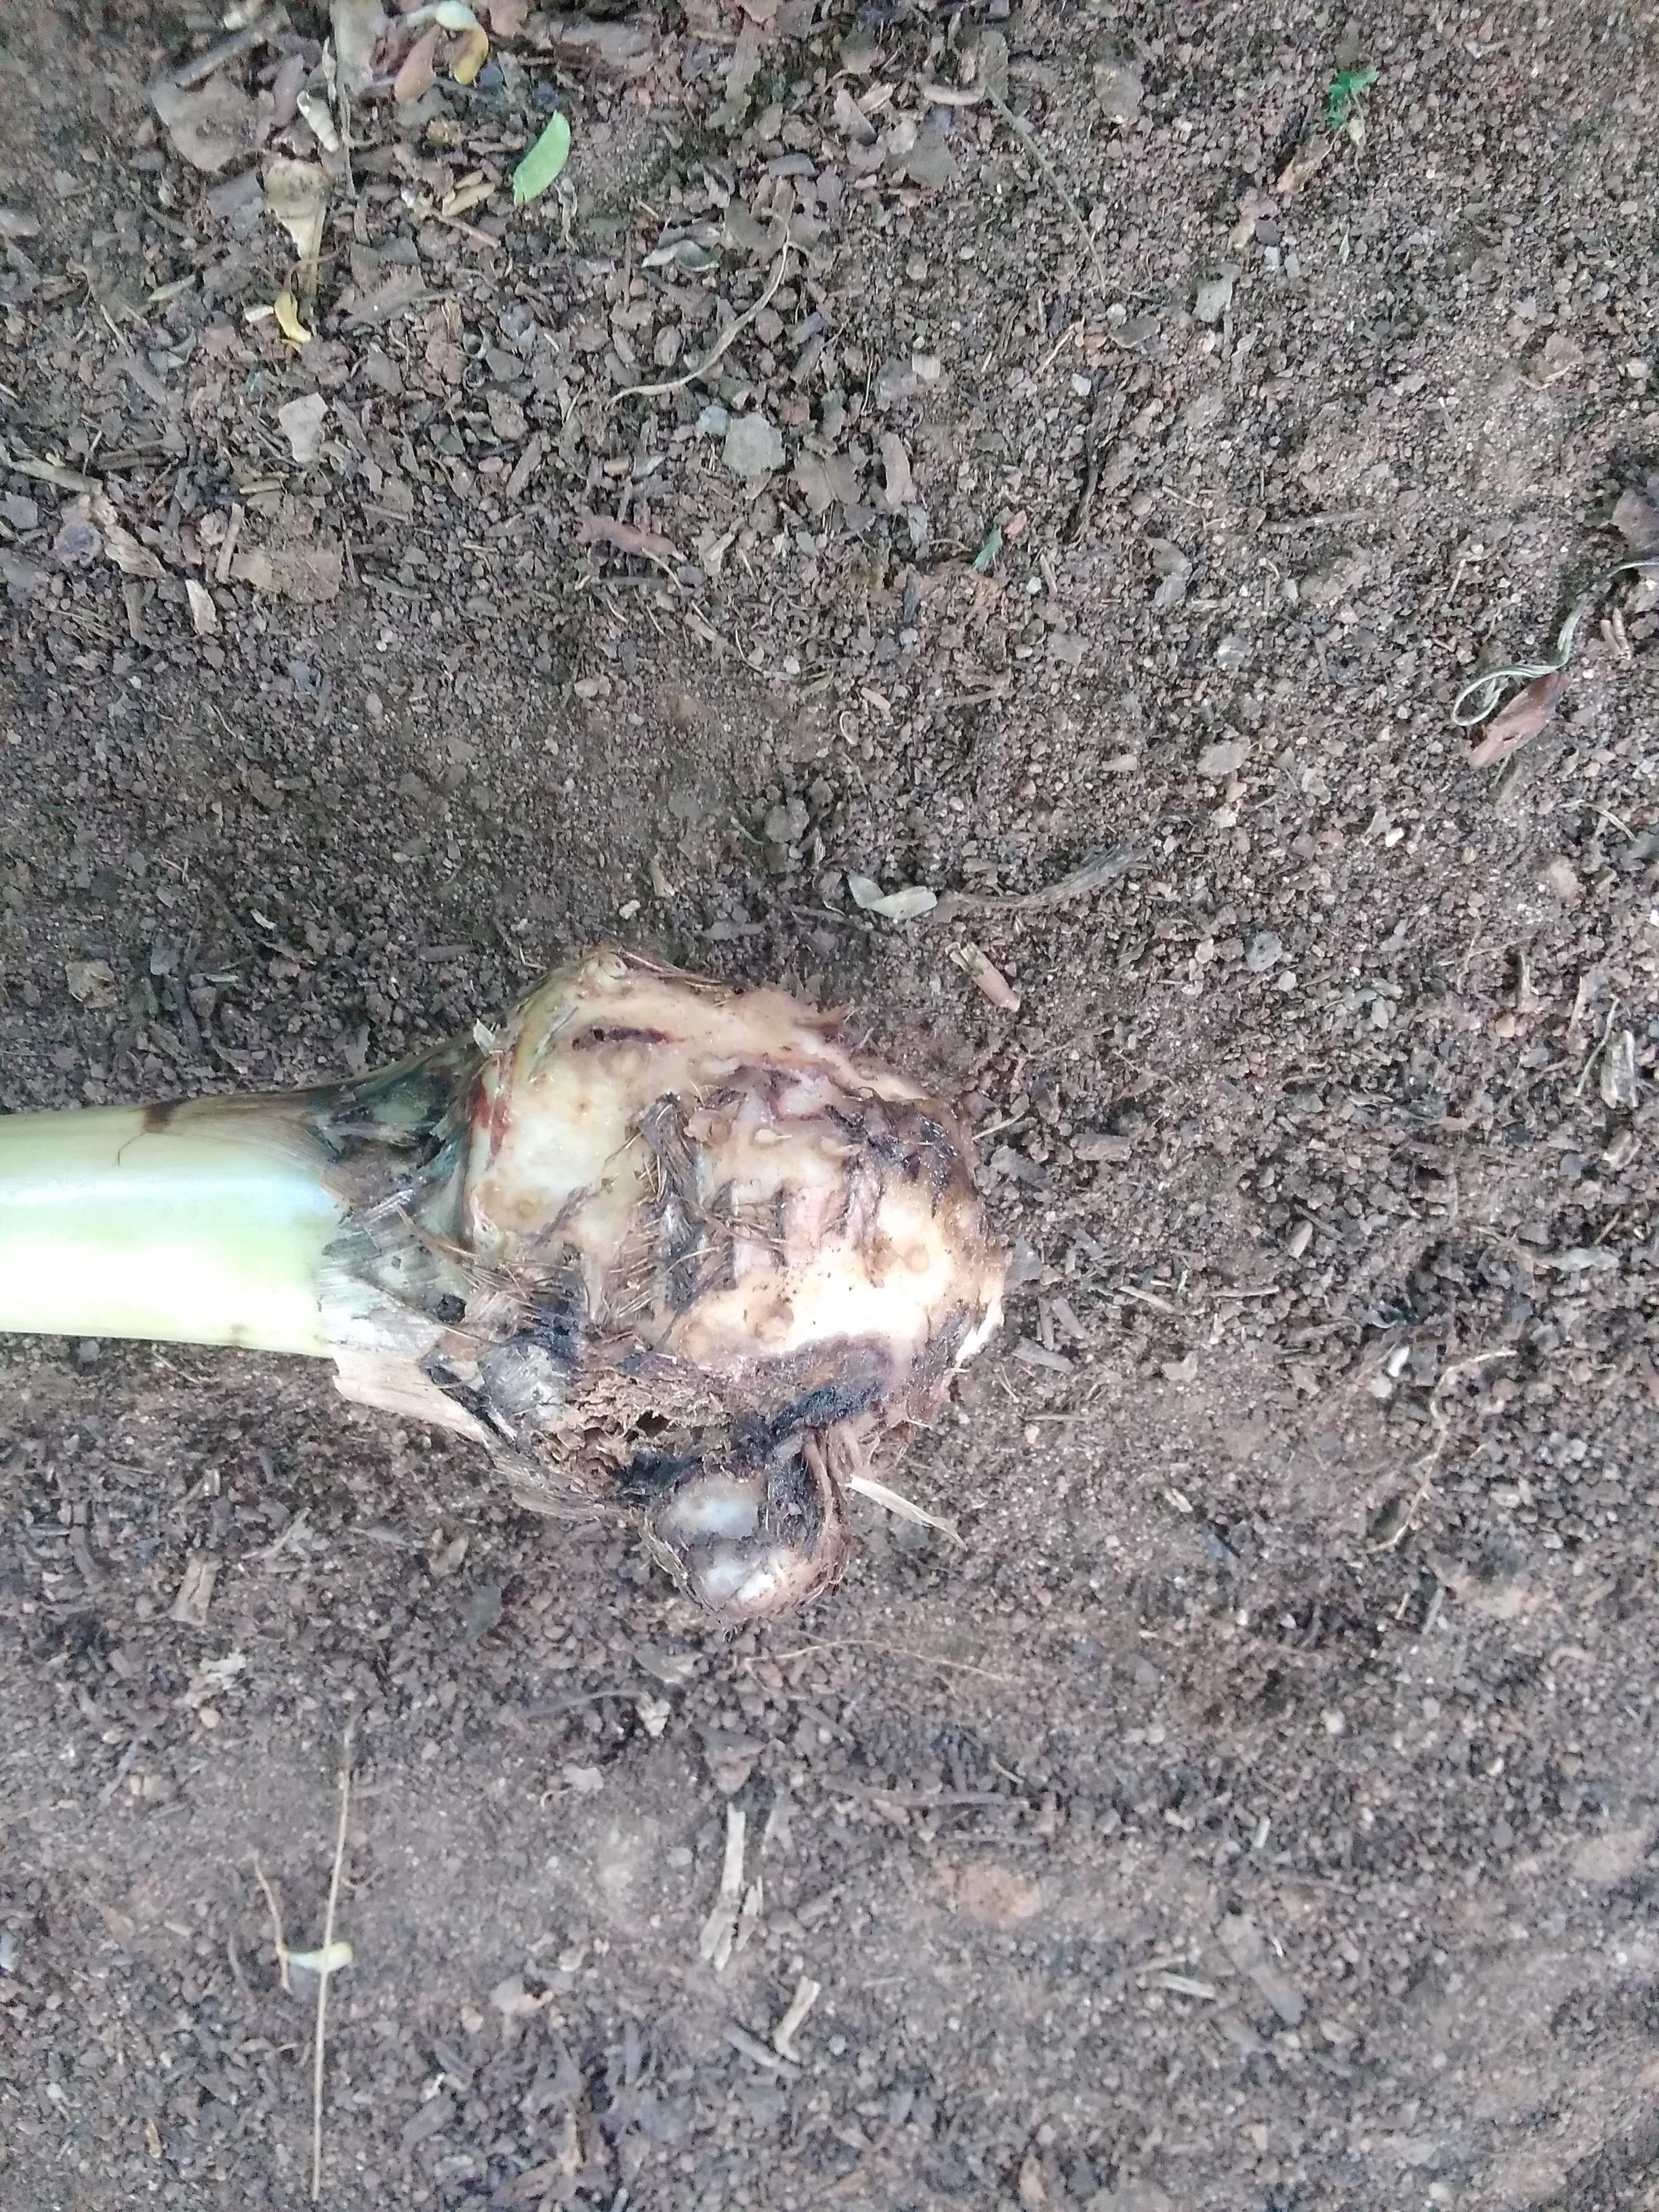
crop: banana
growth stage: vegetative
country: Tanzania
